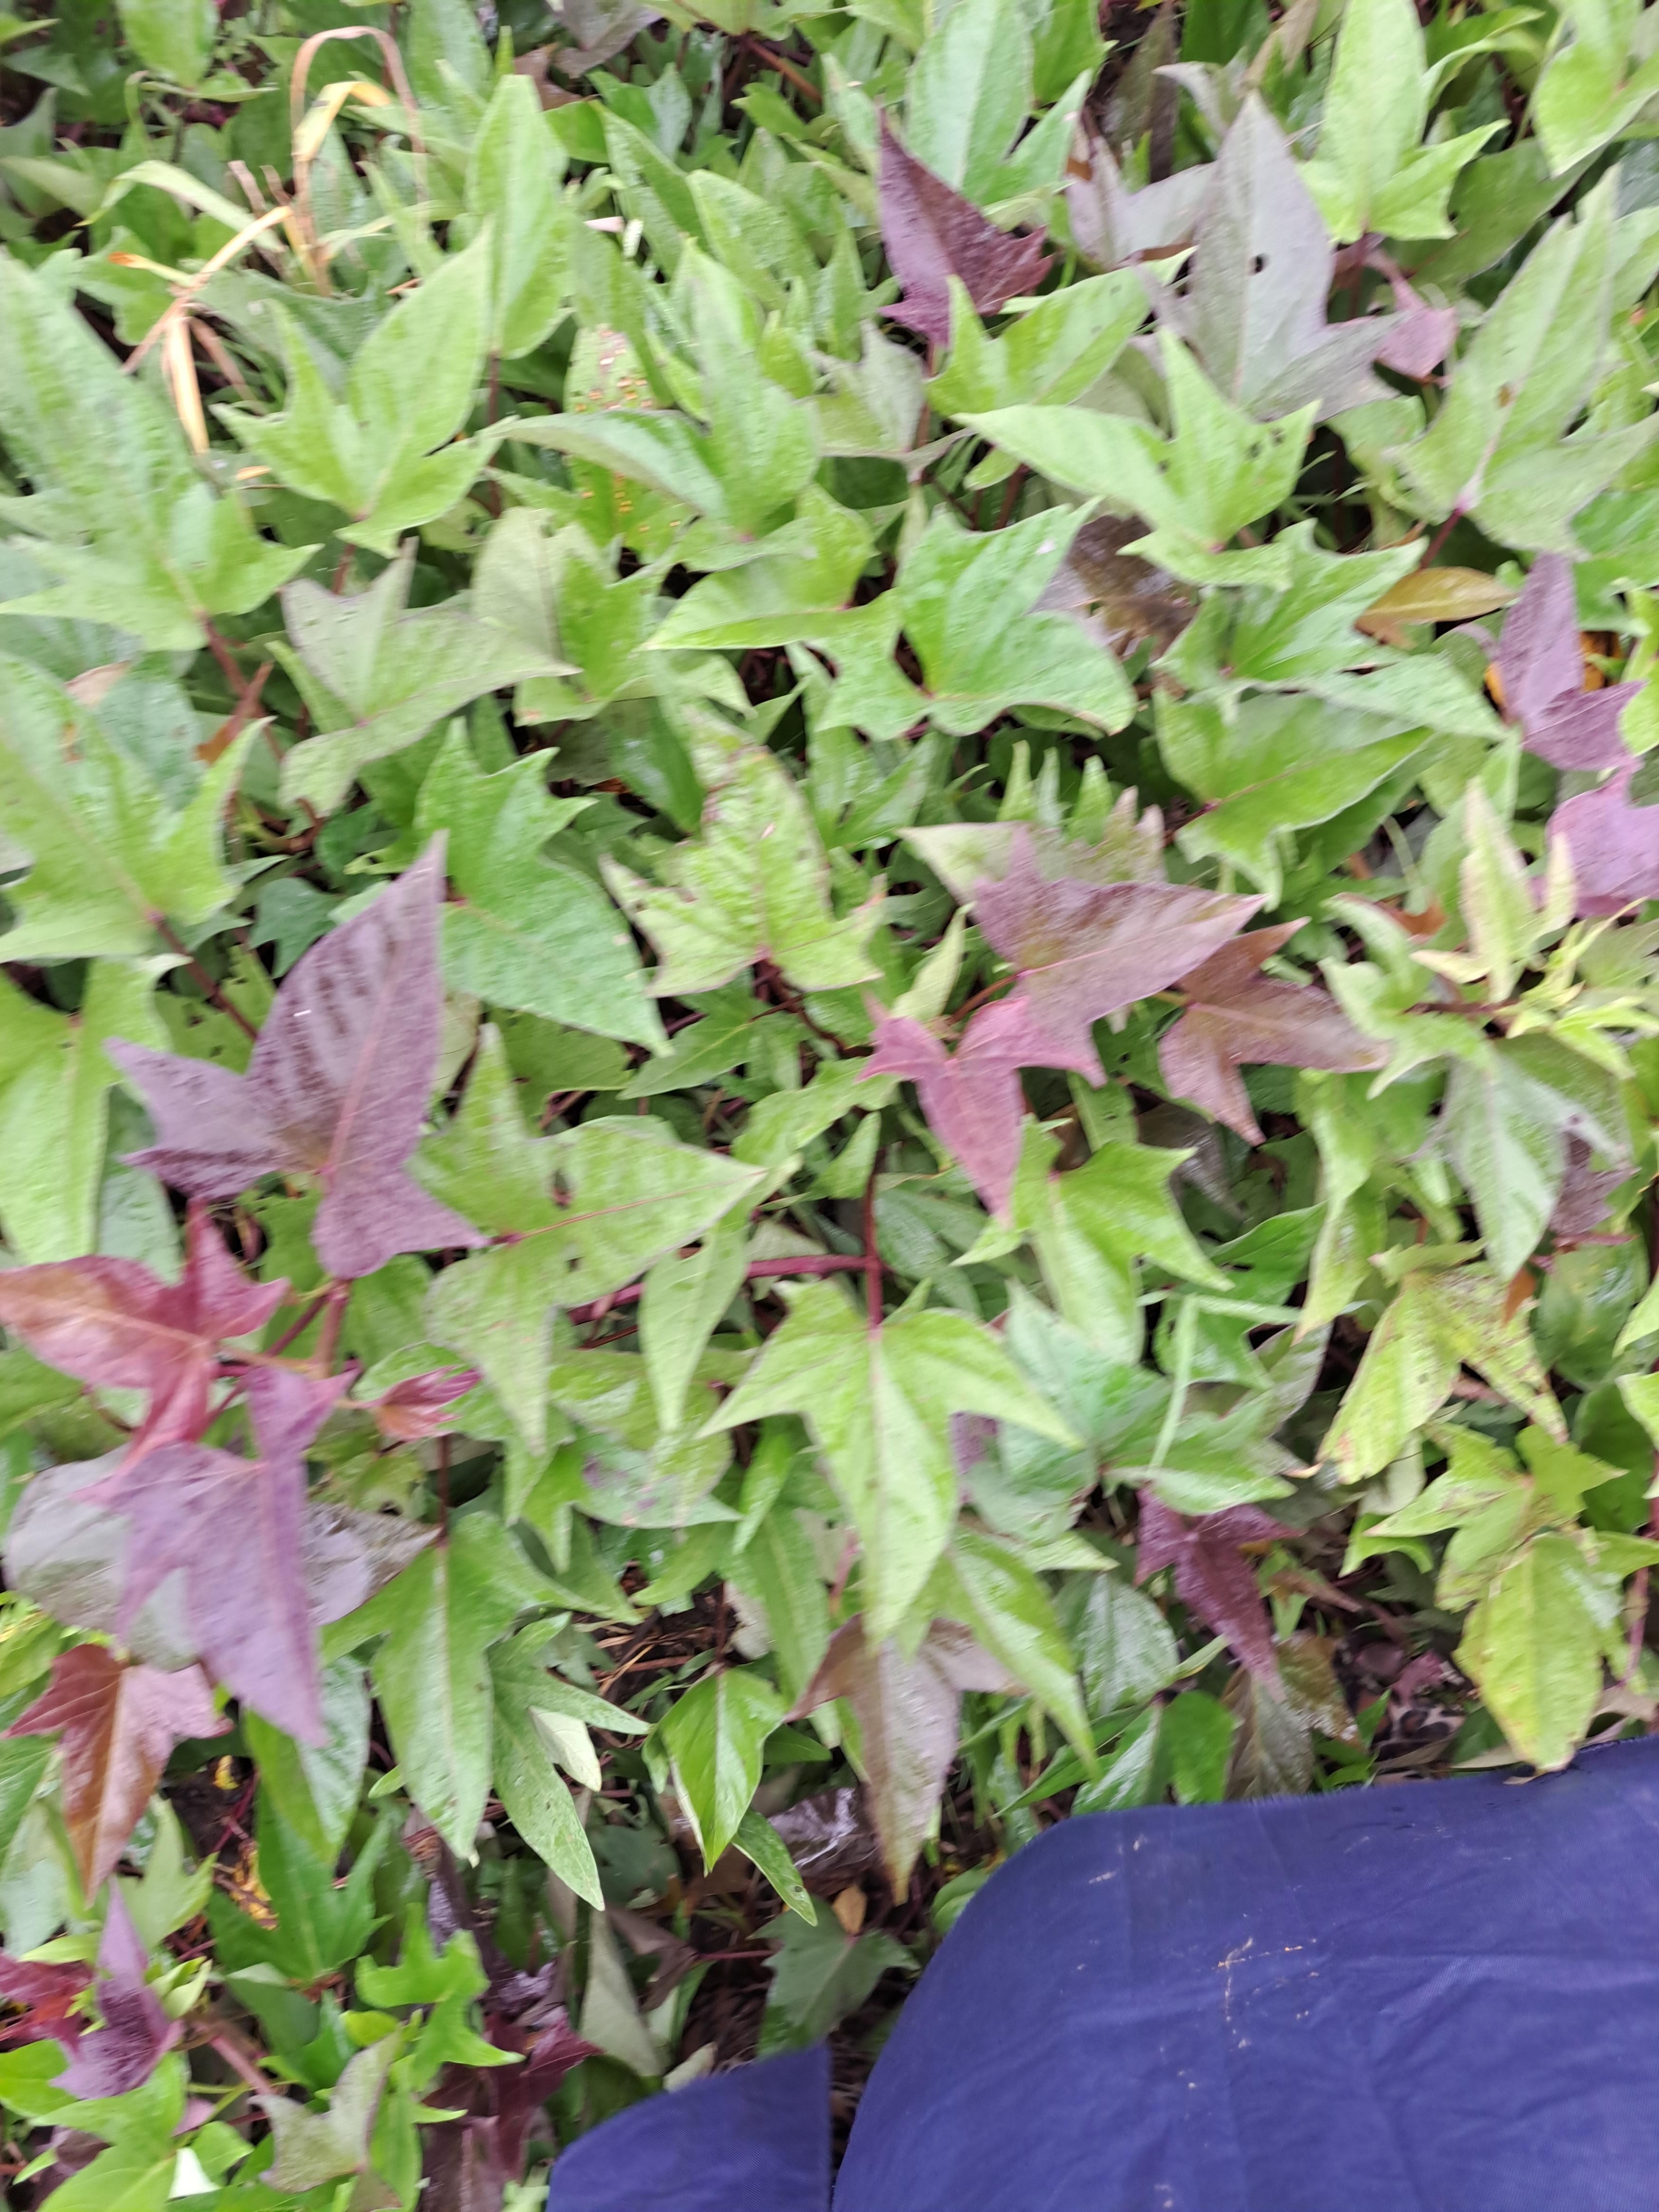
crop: sweet potato
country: Tanzania
